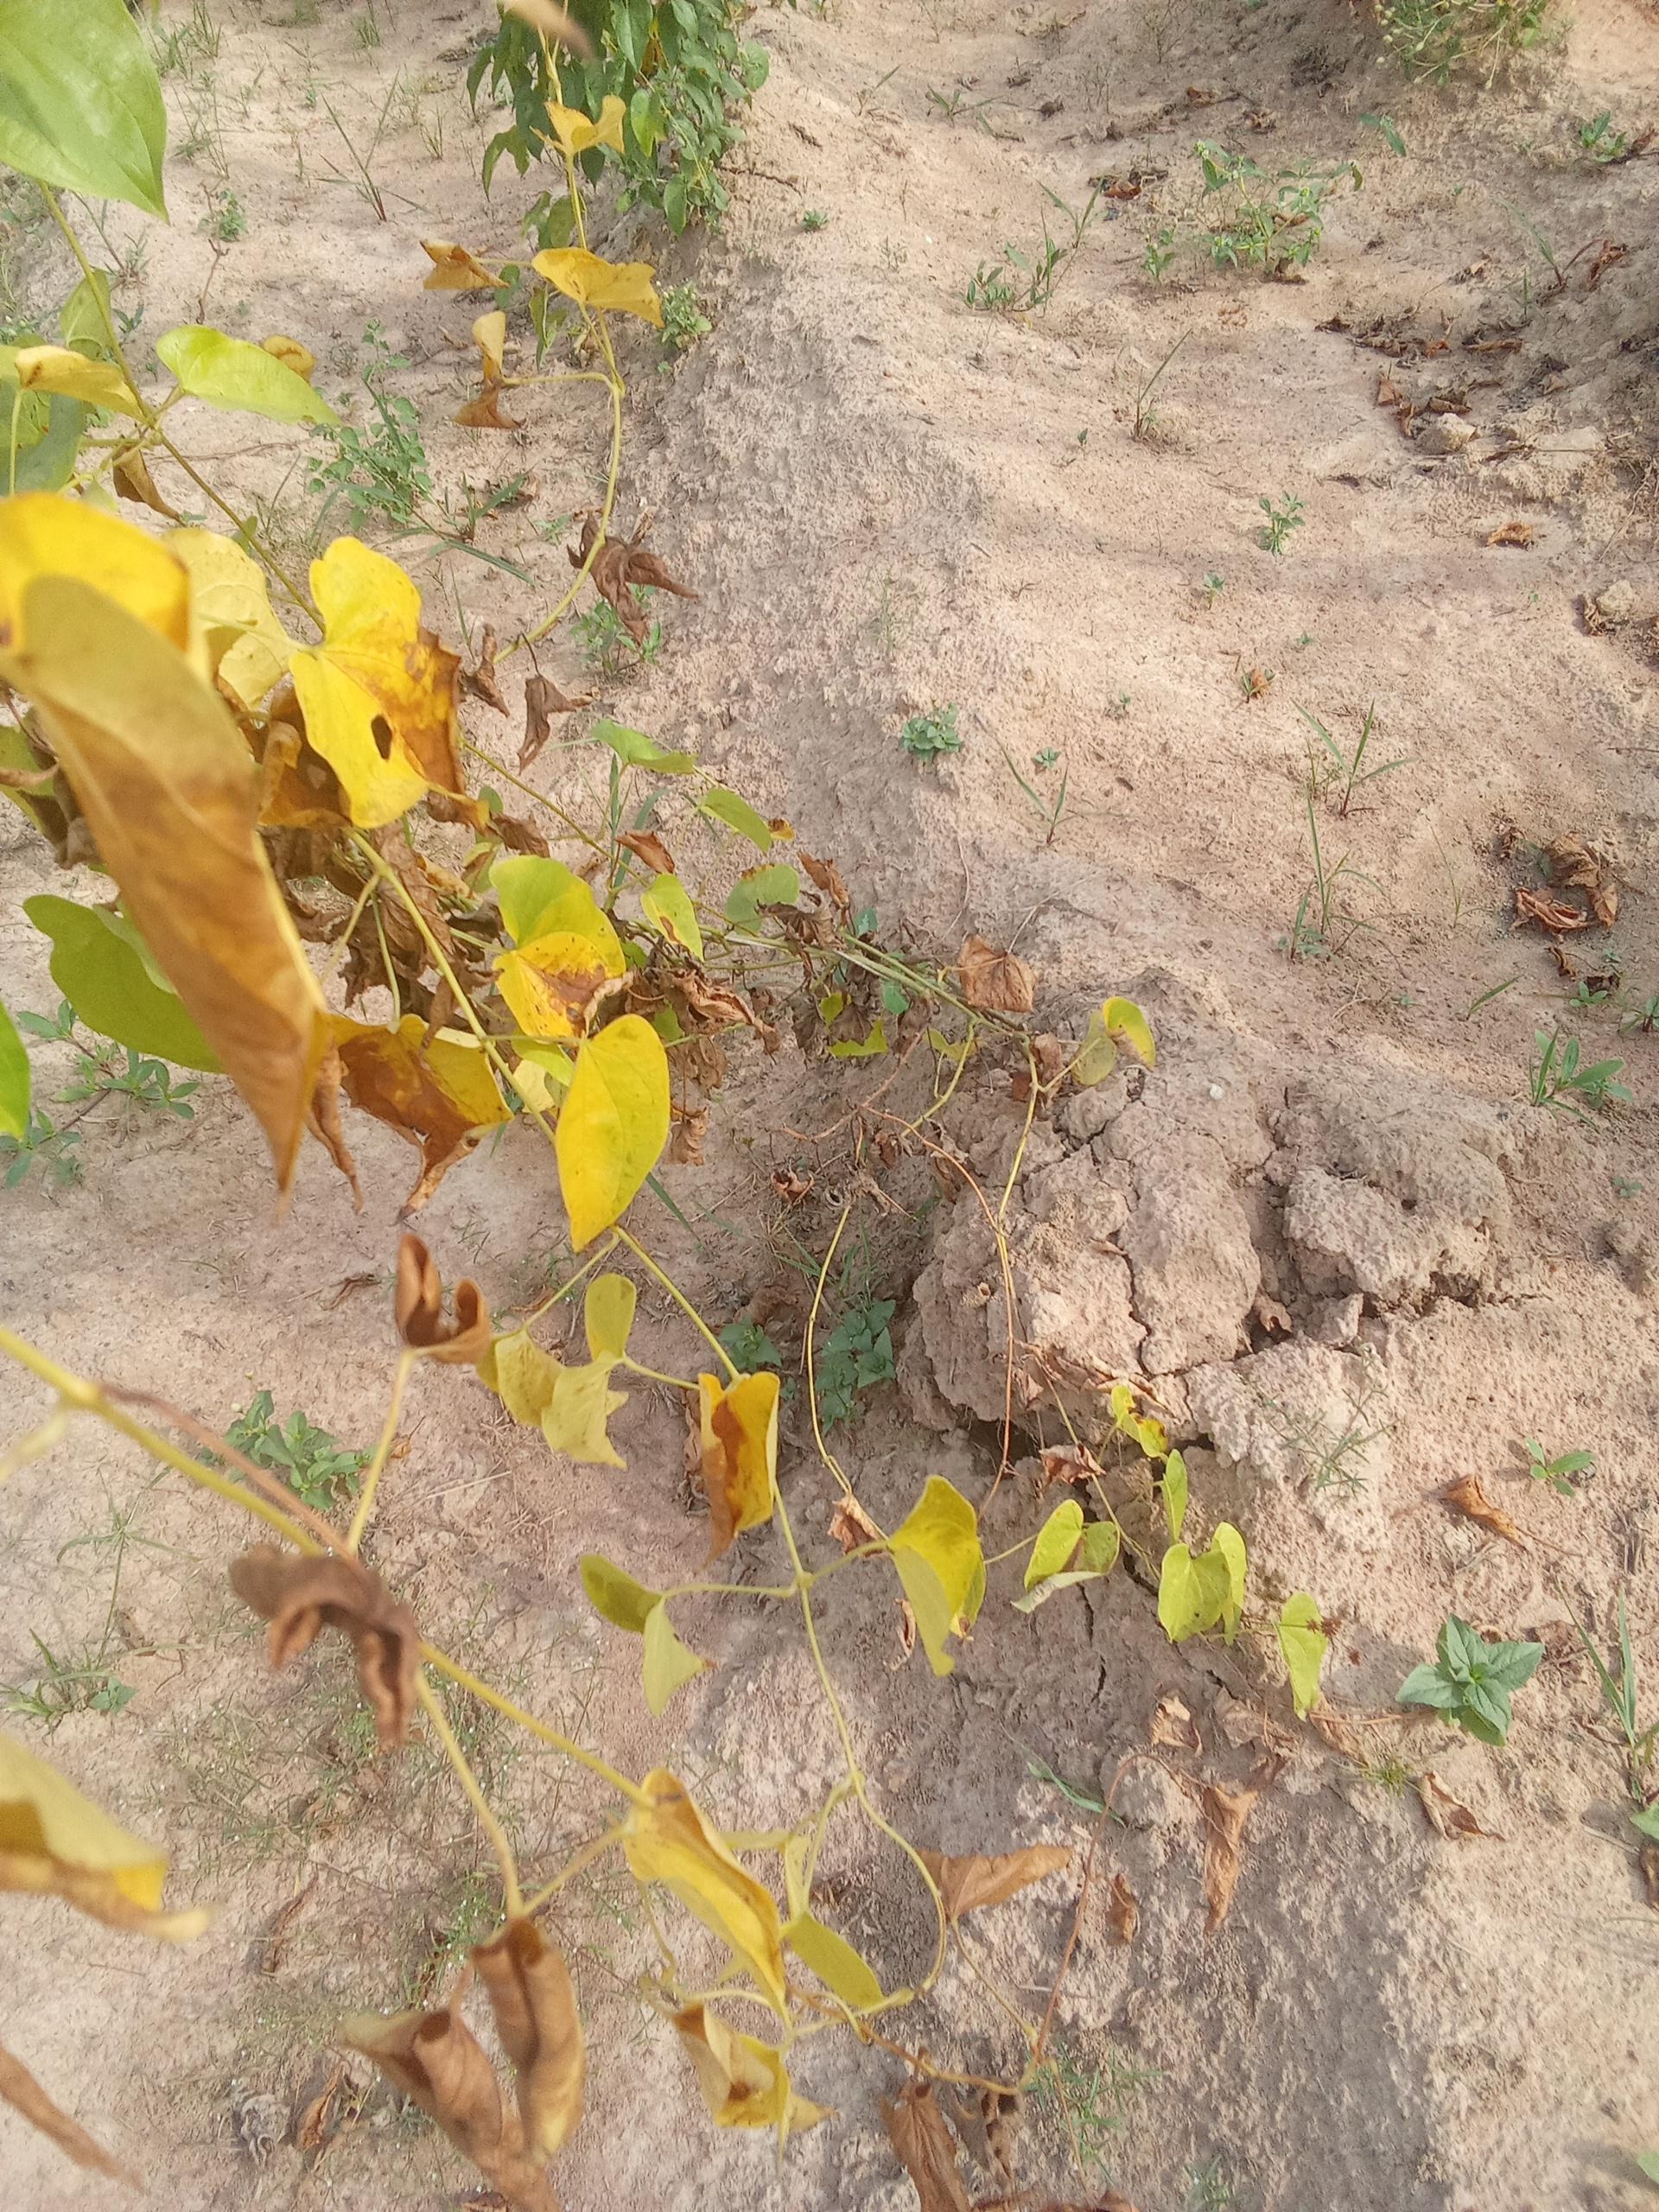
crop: yam
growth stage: maturity
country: Nigeria
